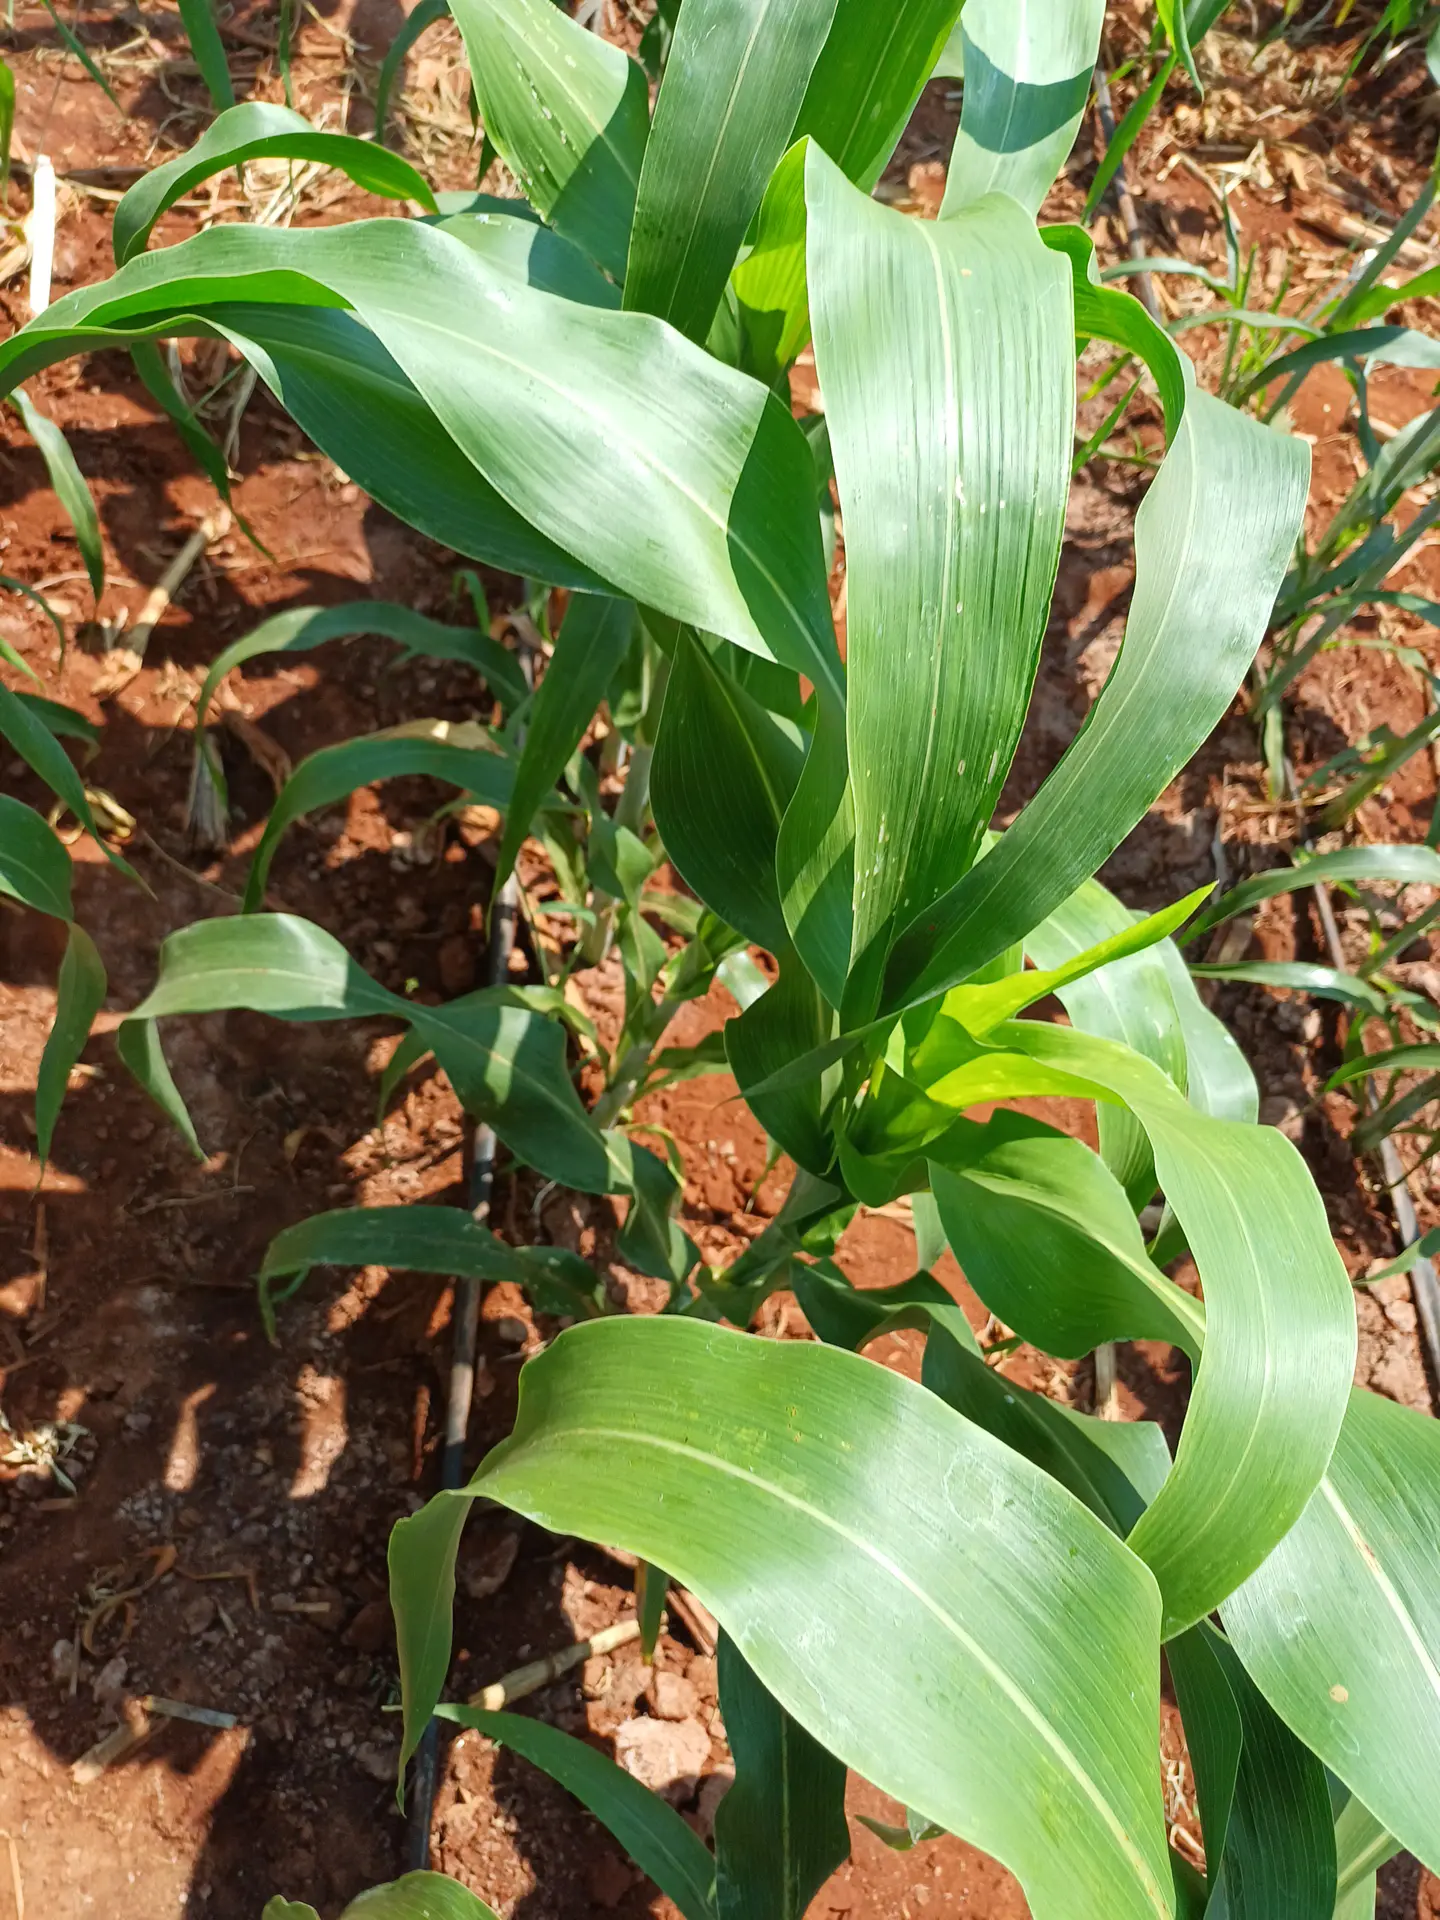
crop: sorghum
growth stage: vegetative
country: Kenya
